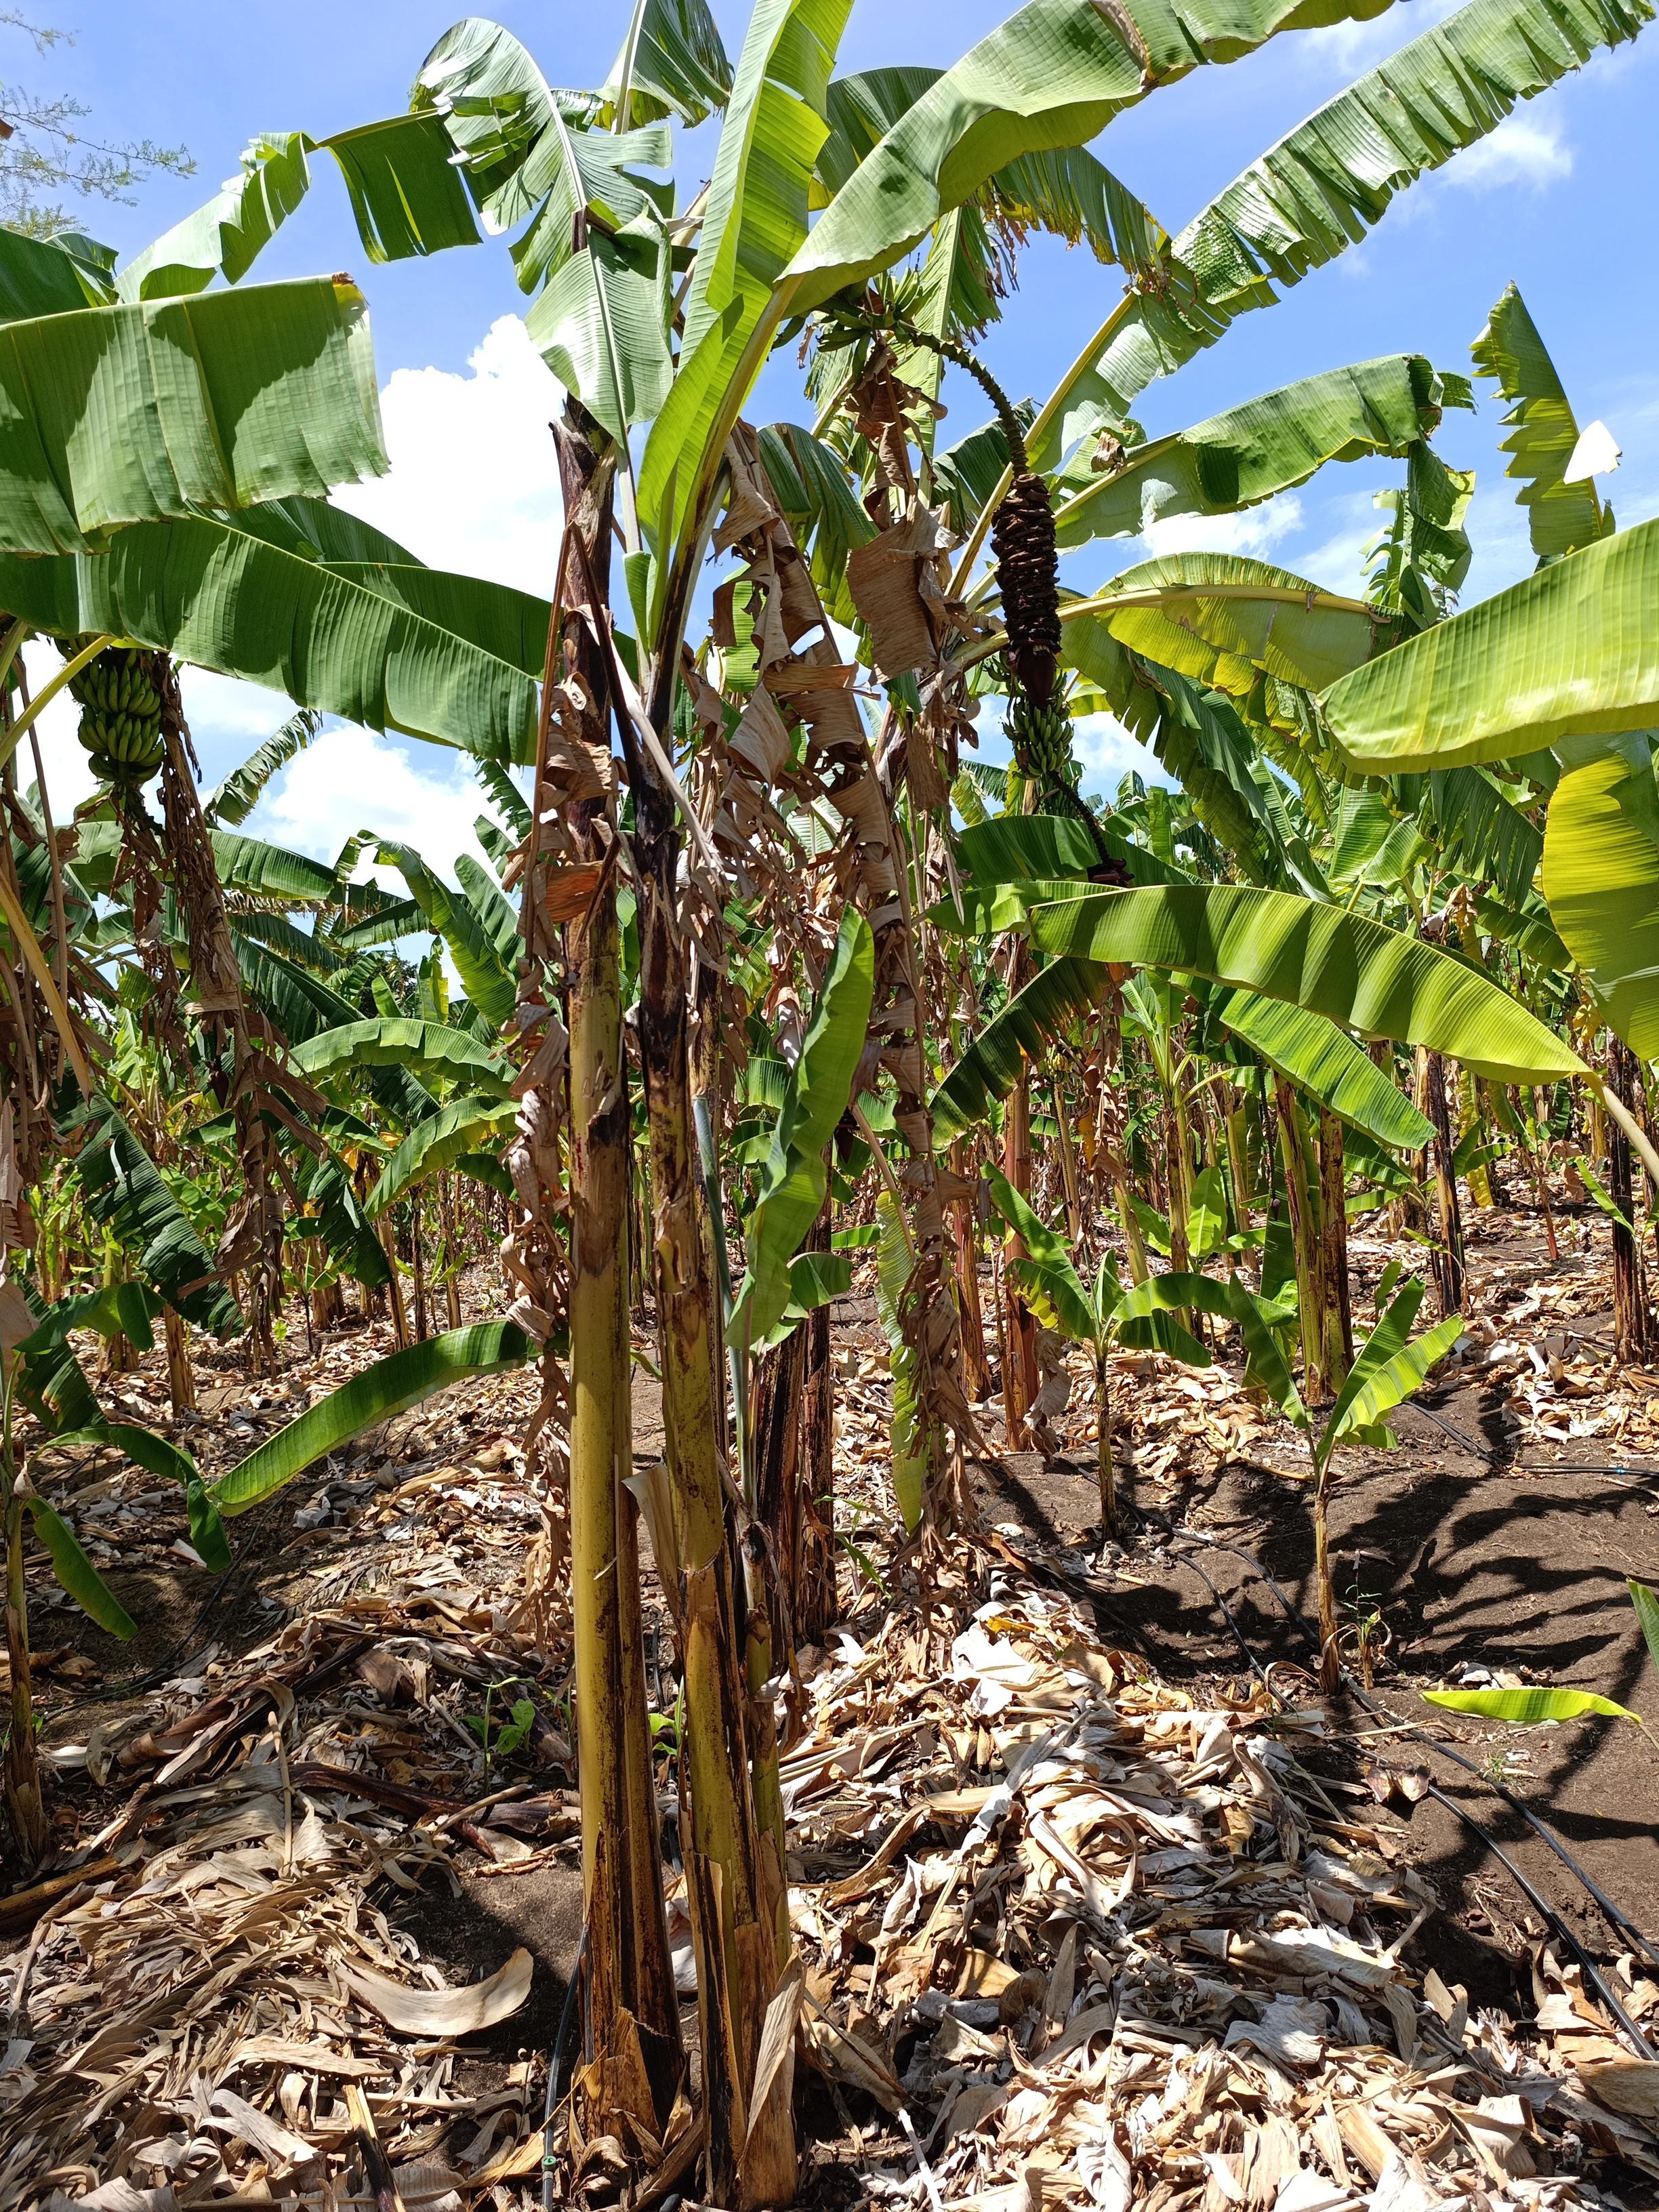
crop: banana
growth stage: development fruit
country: Tanzania
